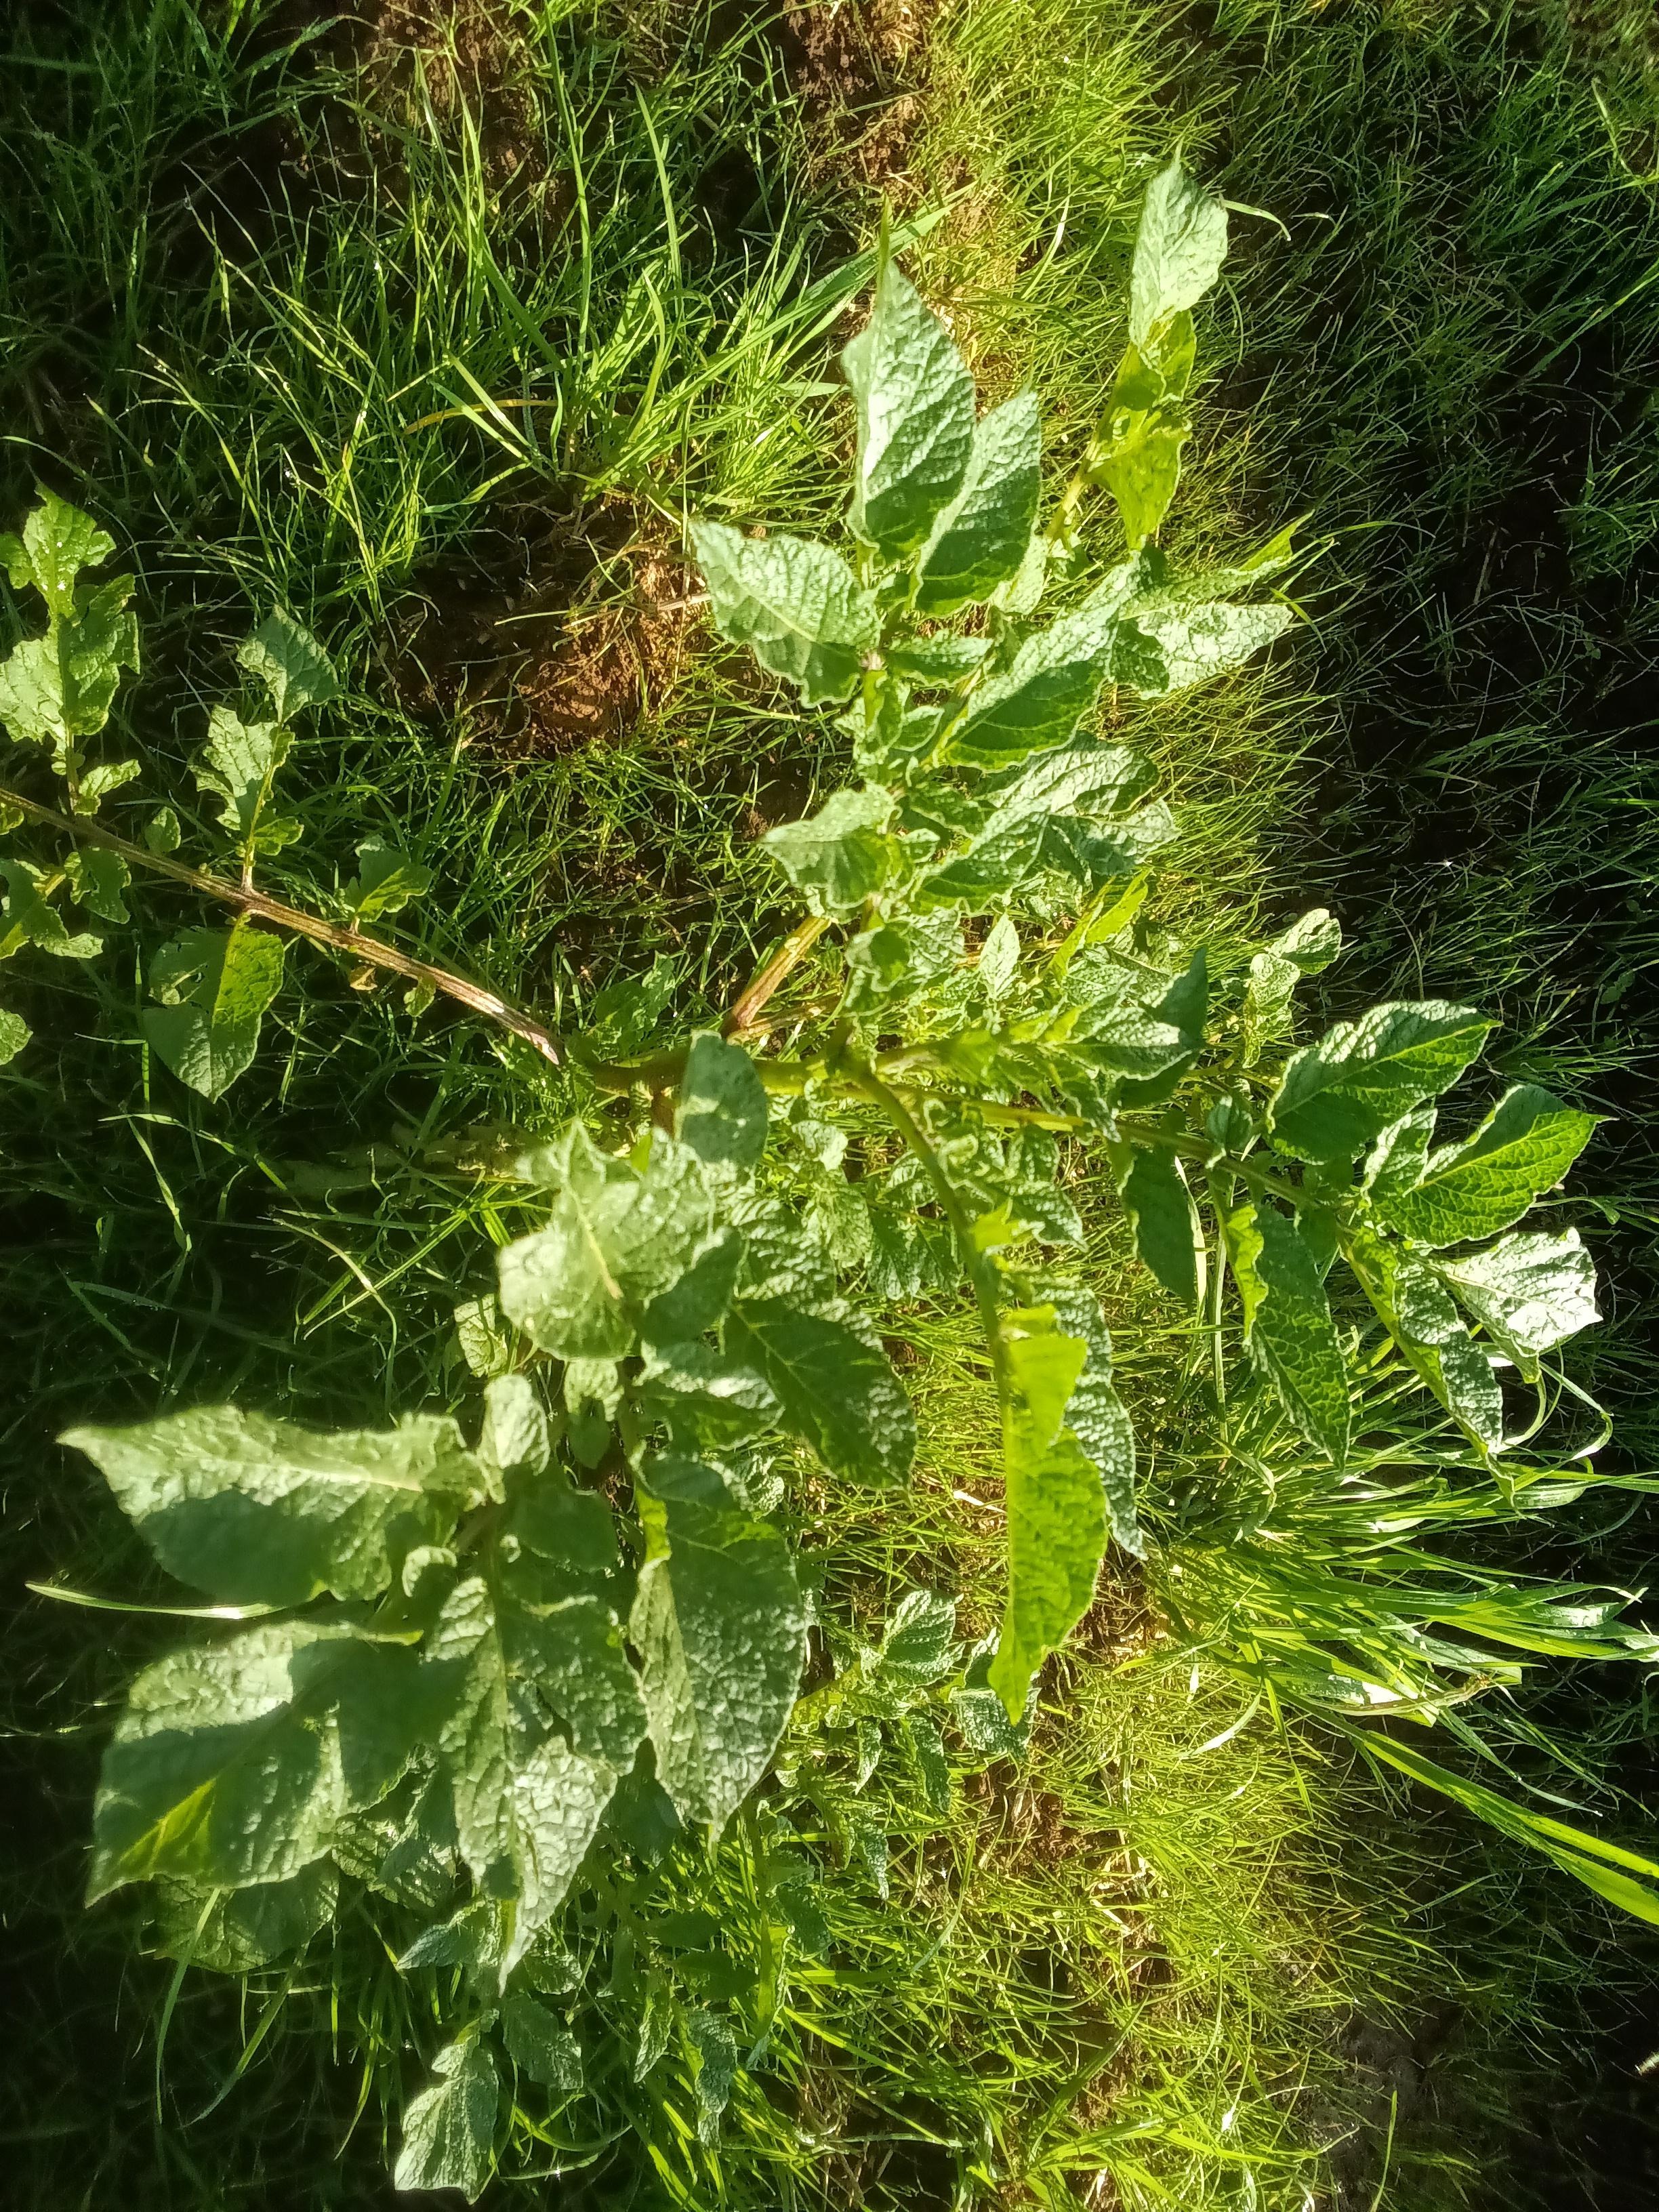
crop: potato
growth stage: vegetative
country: Kenya
